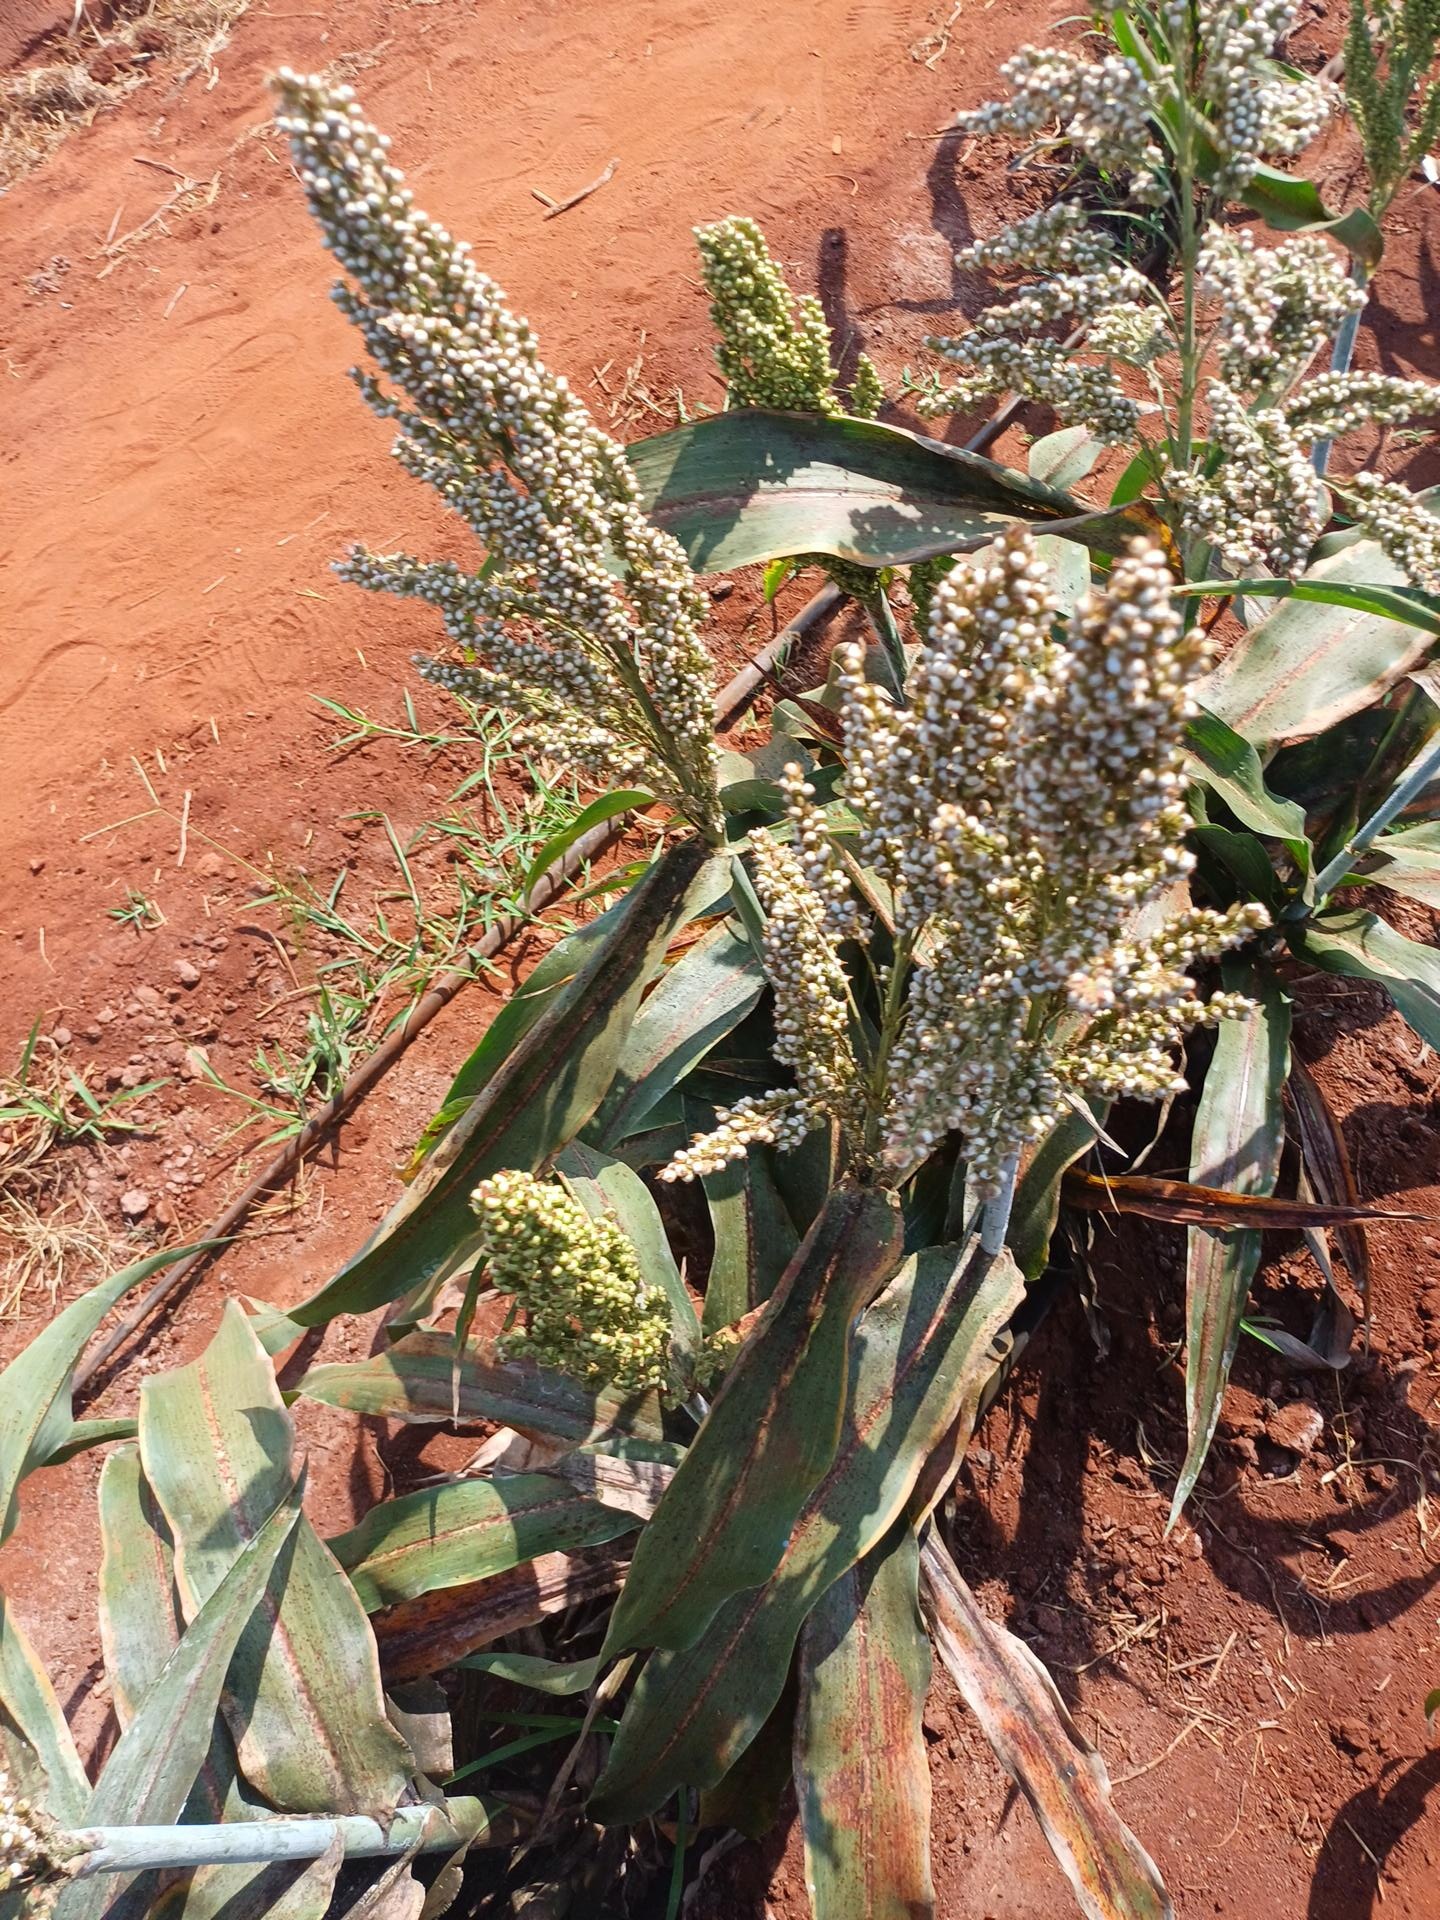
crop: sorghum
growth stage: maturity
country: Kenya
